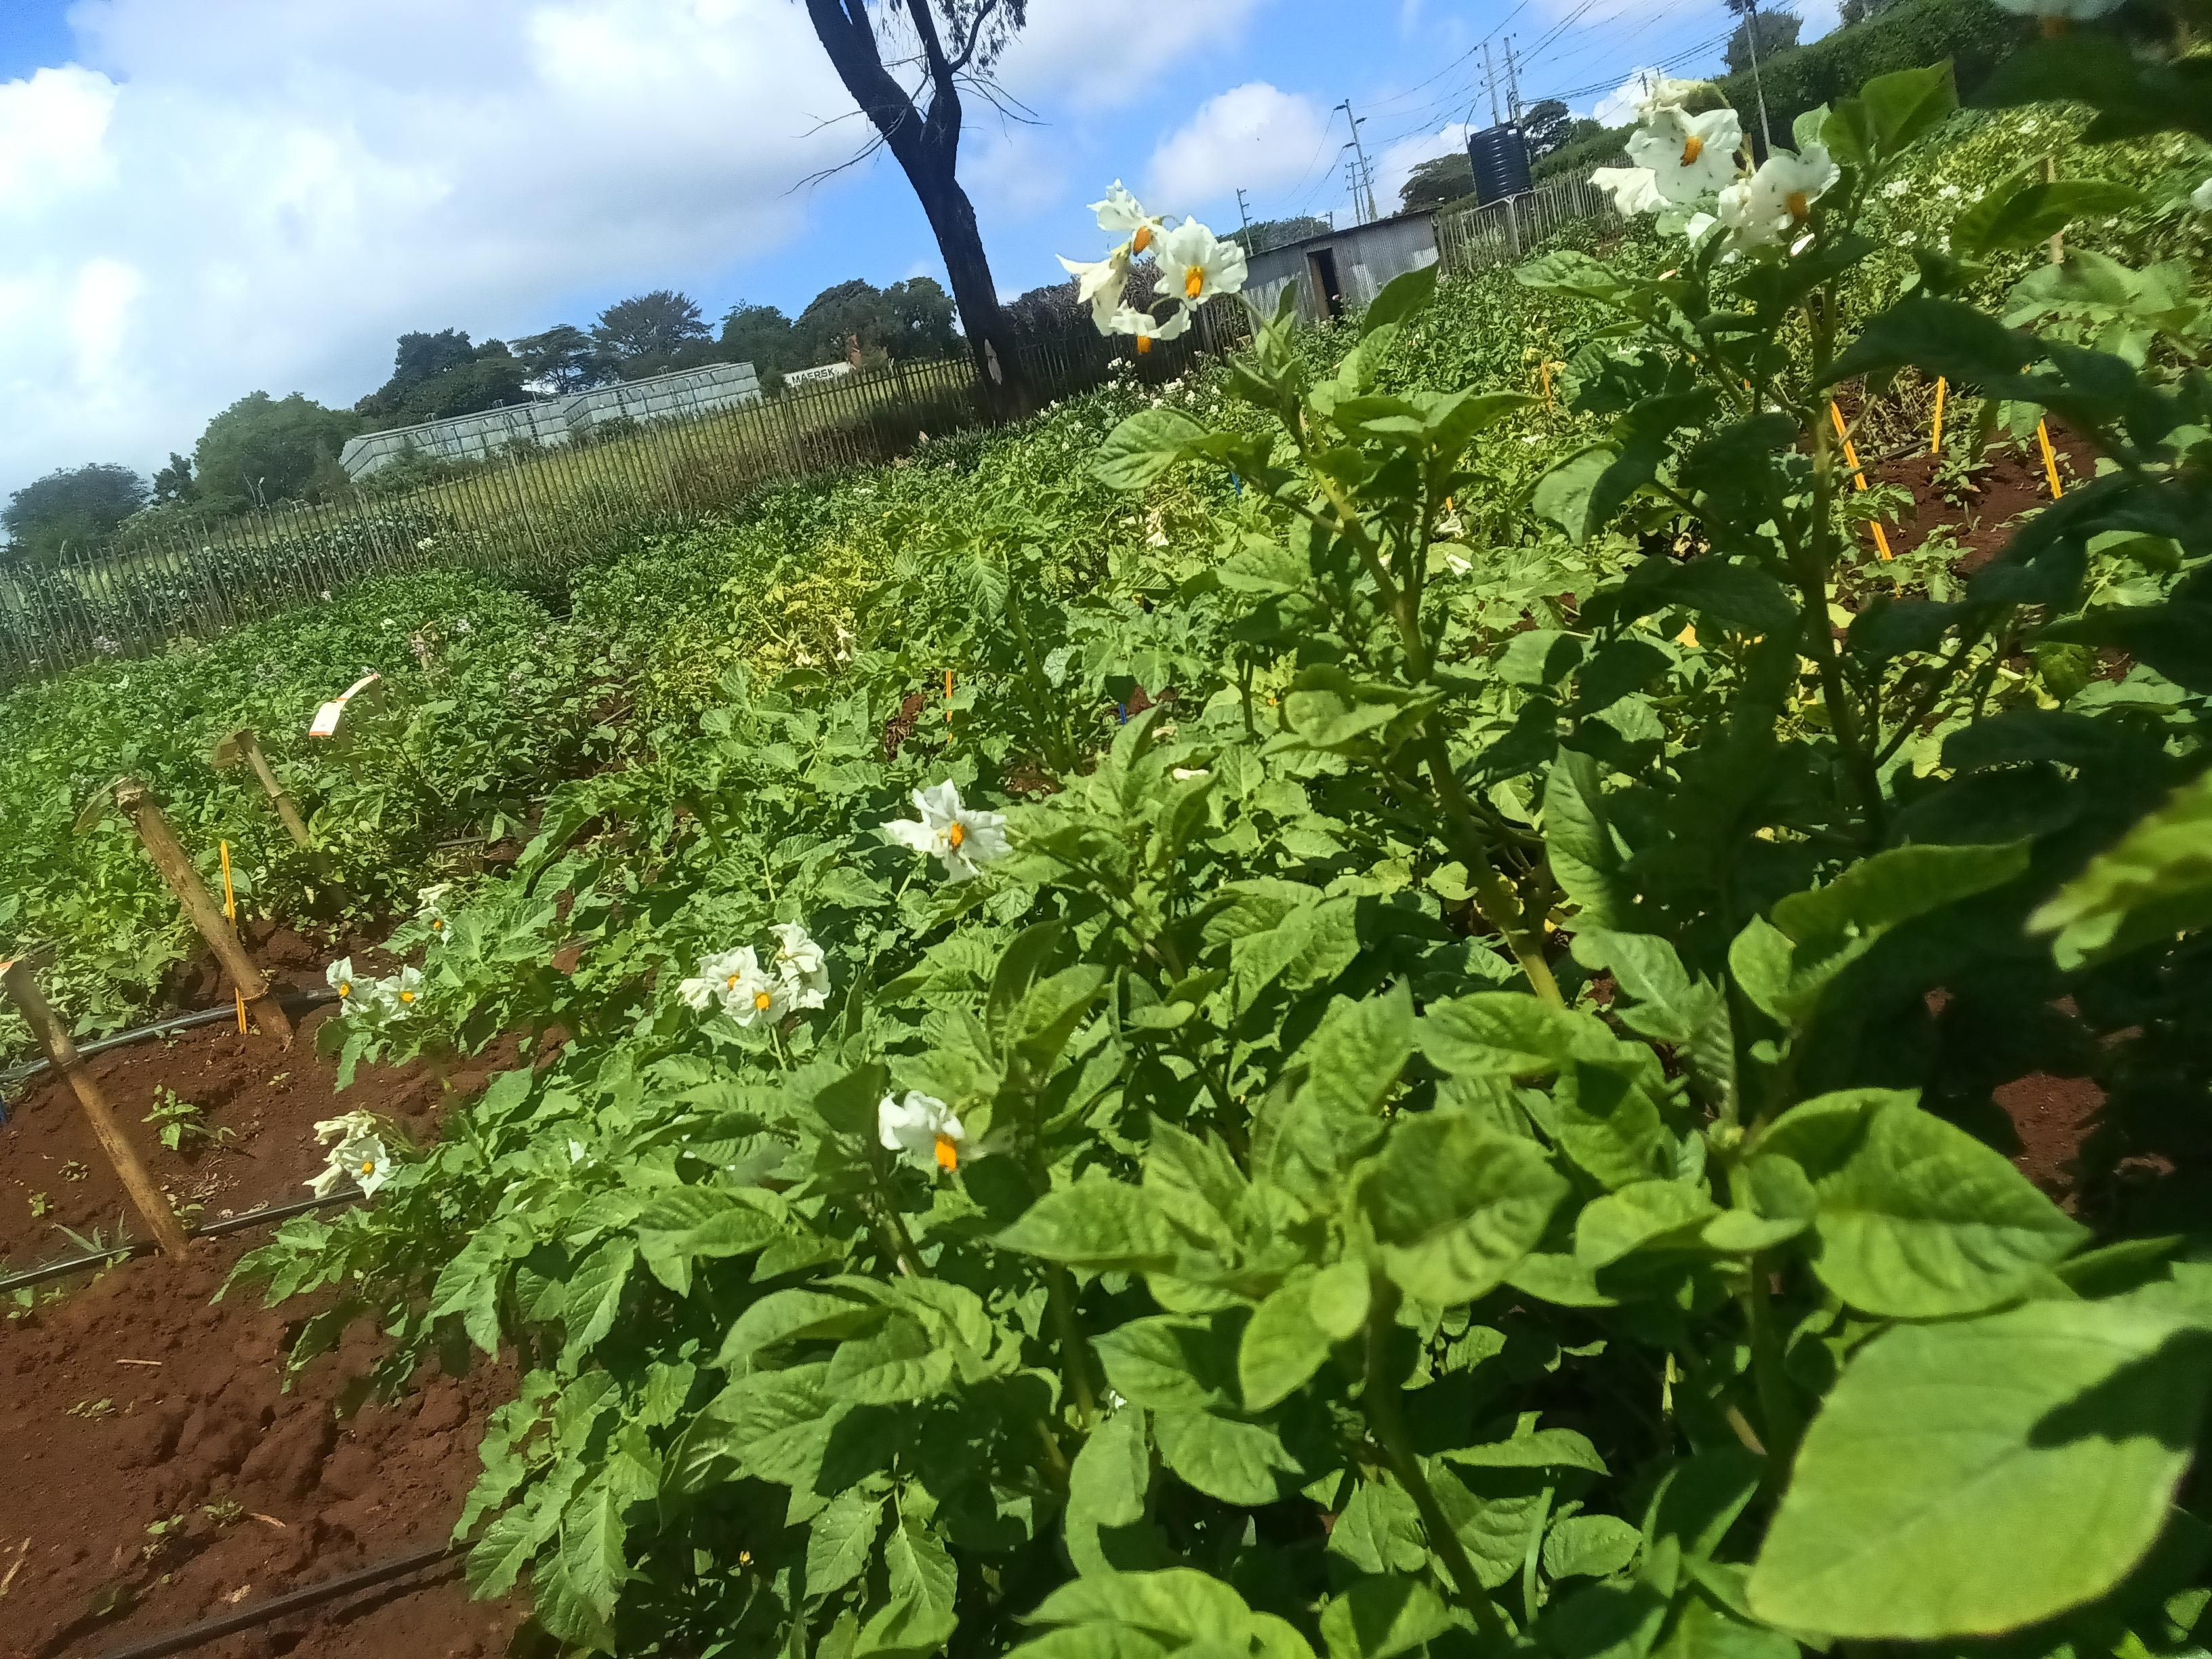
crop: potato
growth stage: flowering
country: Kenya
